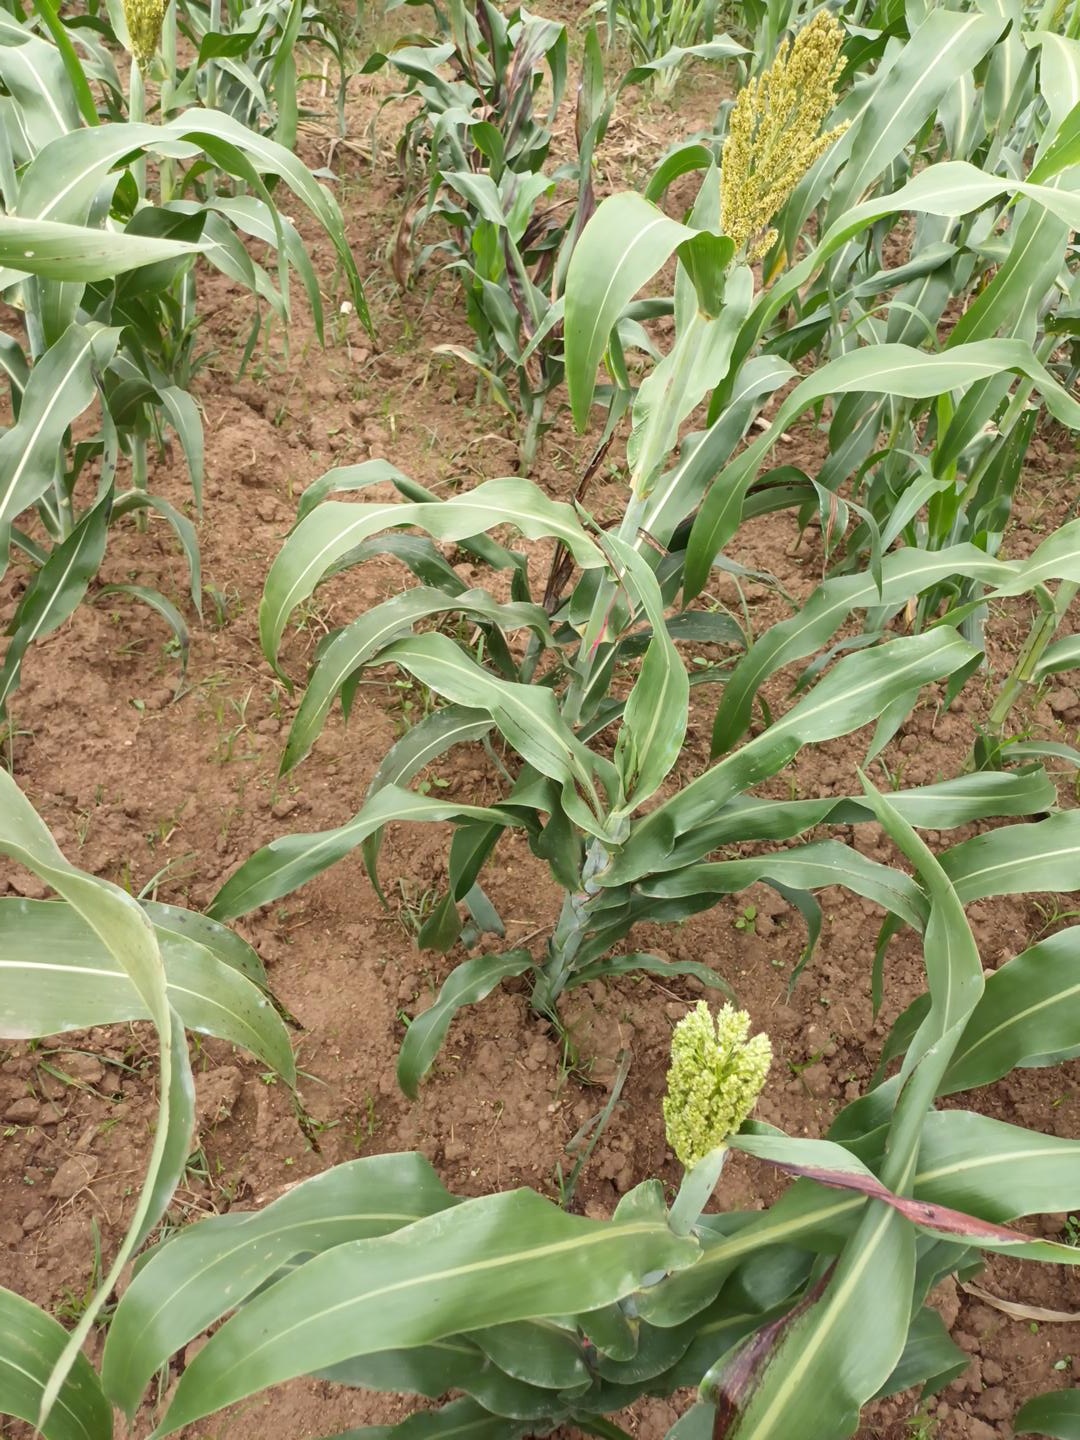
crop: sorghum
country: Kenya
